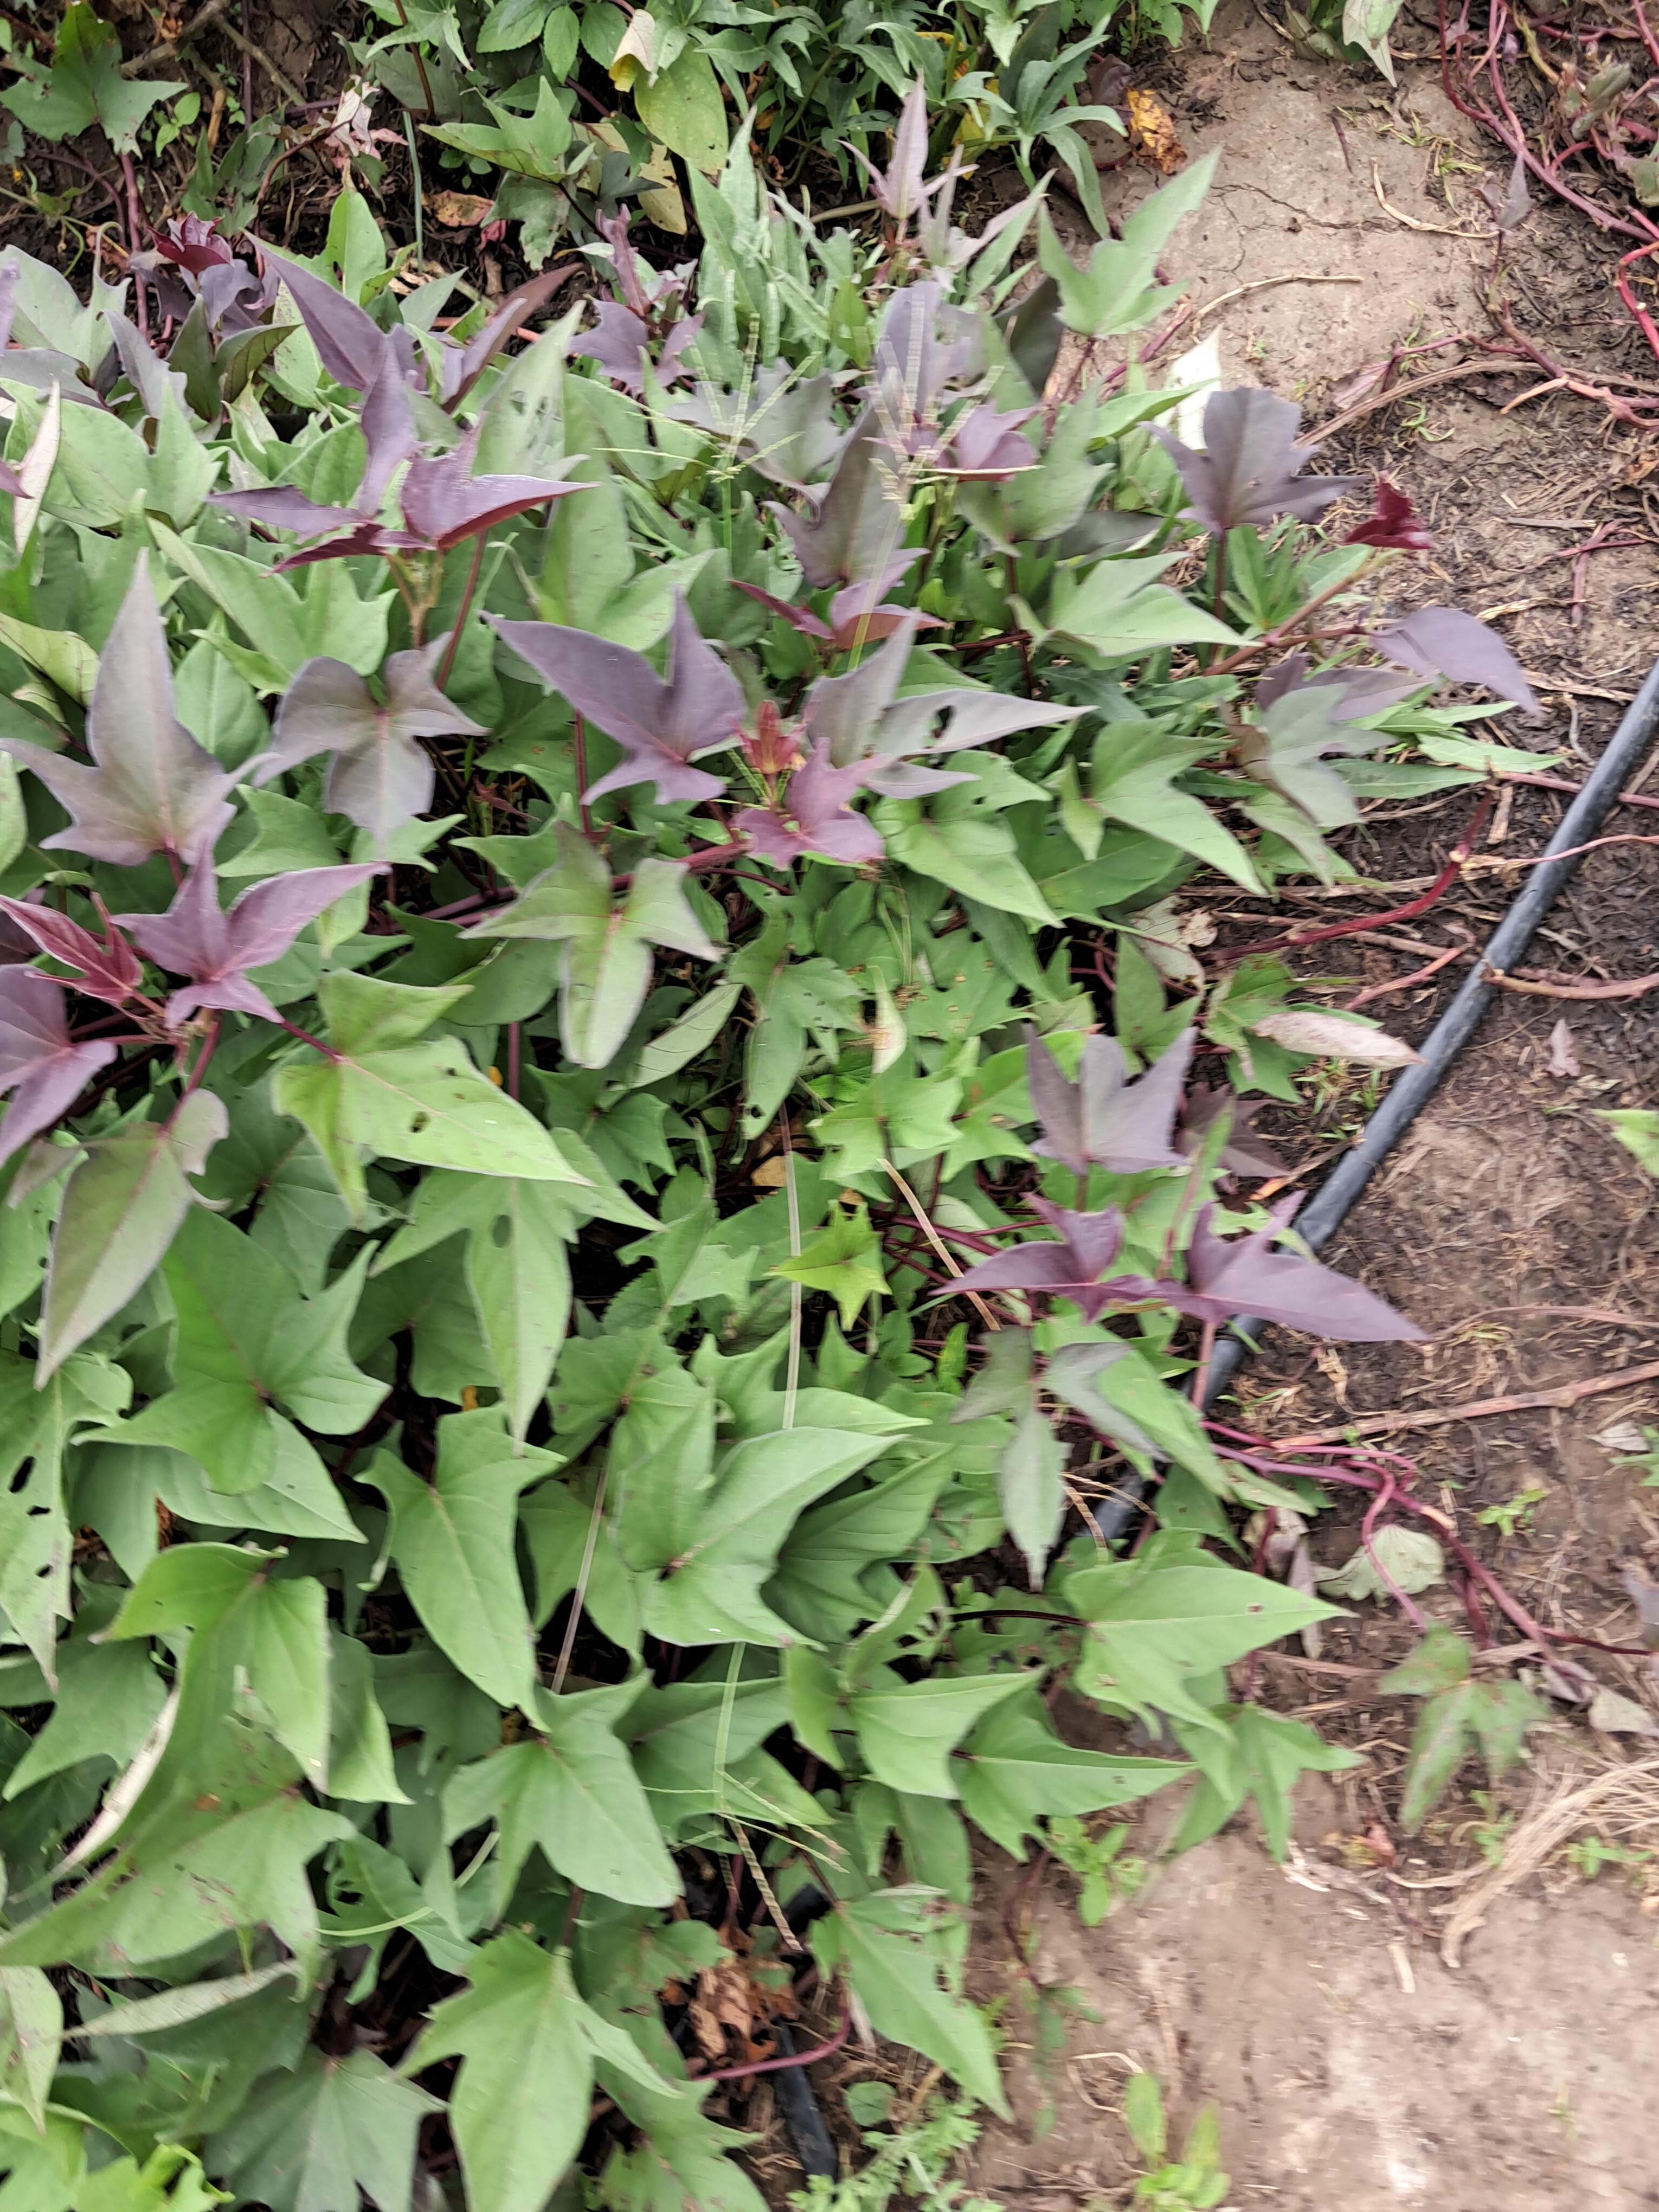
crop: sweet potato
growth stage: vegetative
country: Tanzania
